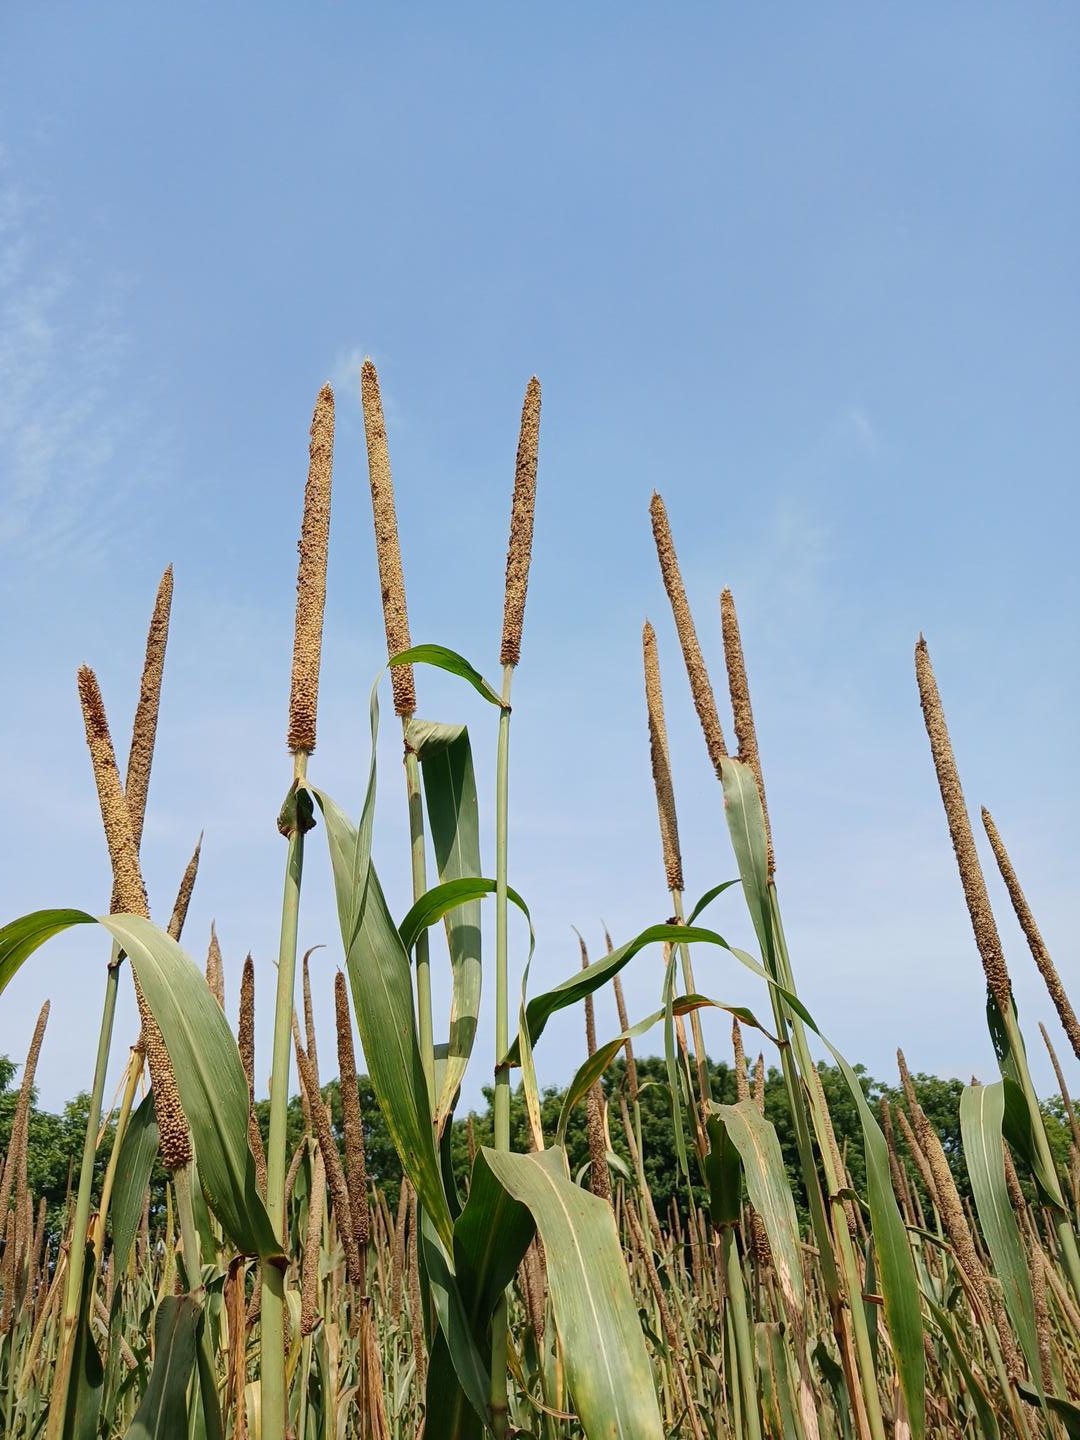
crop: pearl millet
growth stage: maturity
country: Senegal
